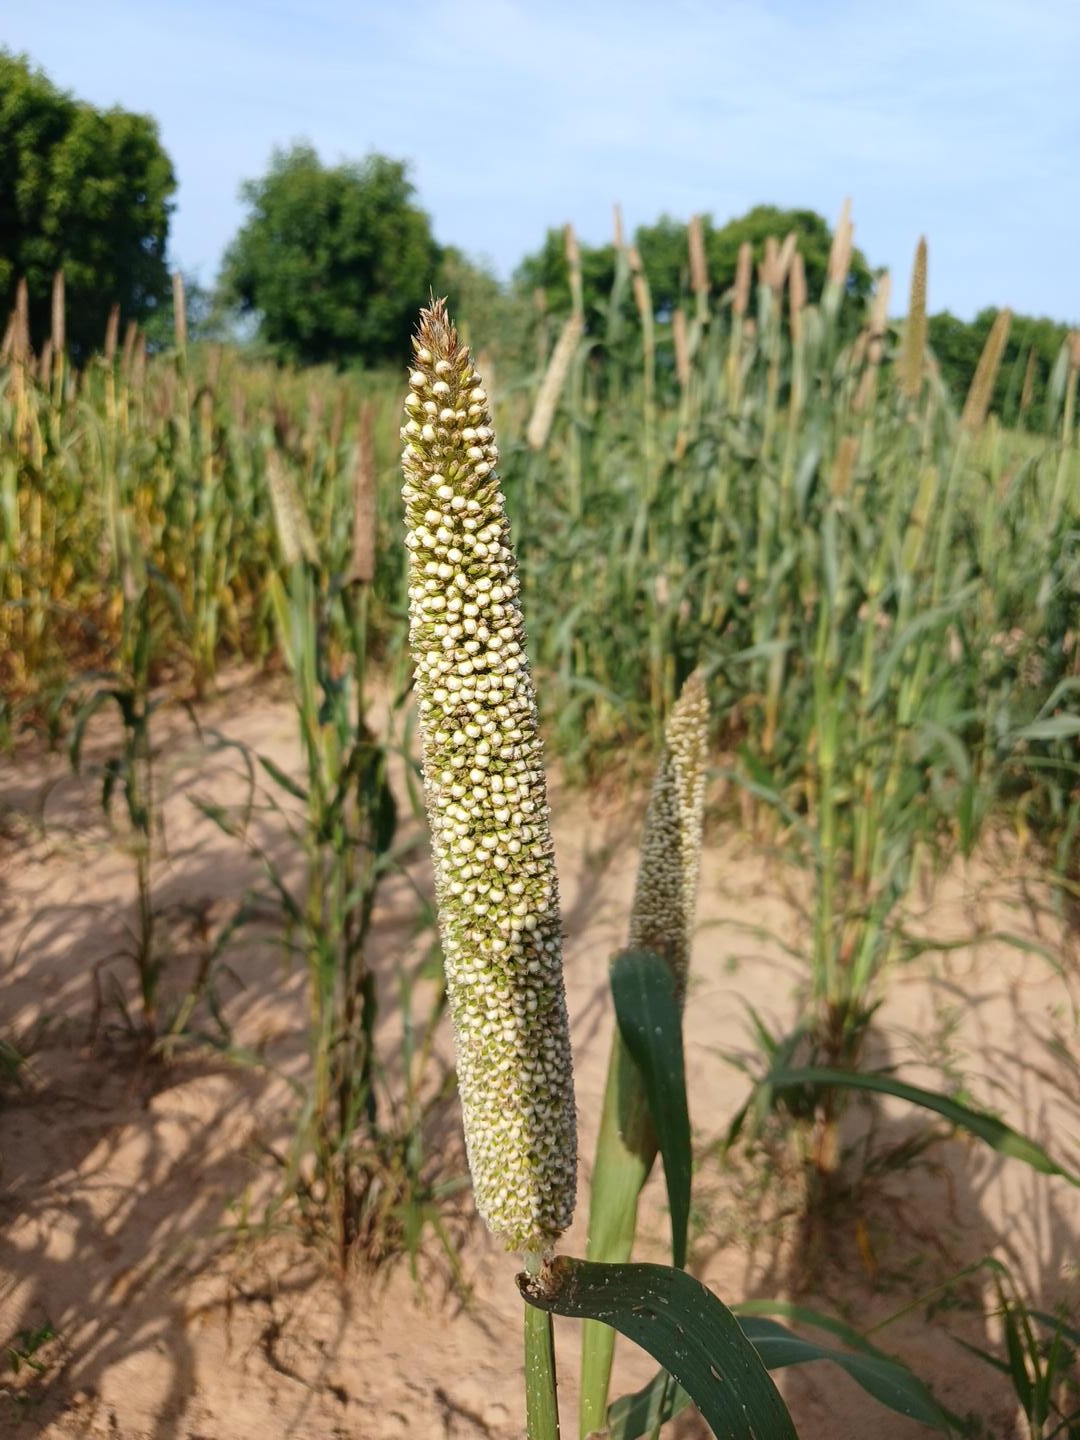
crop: pearl millet
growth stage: filling grain
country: Senegal
